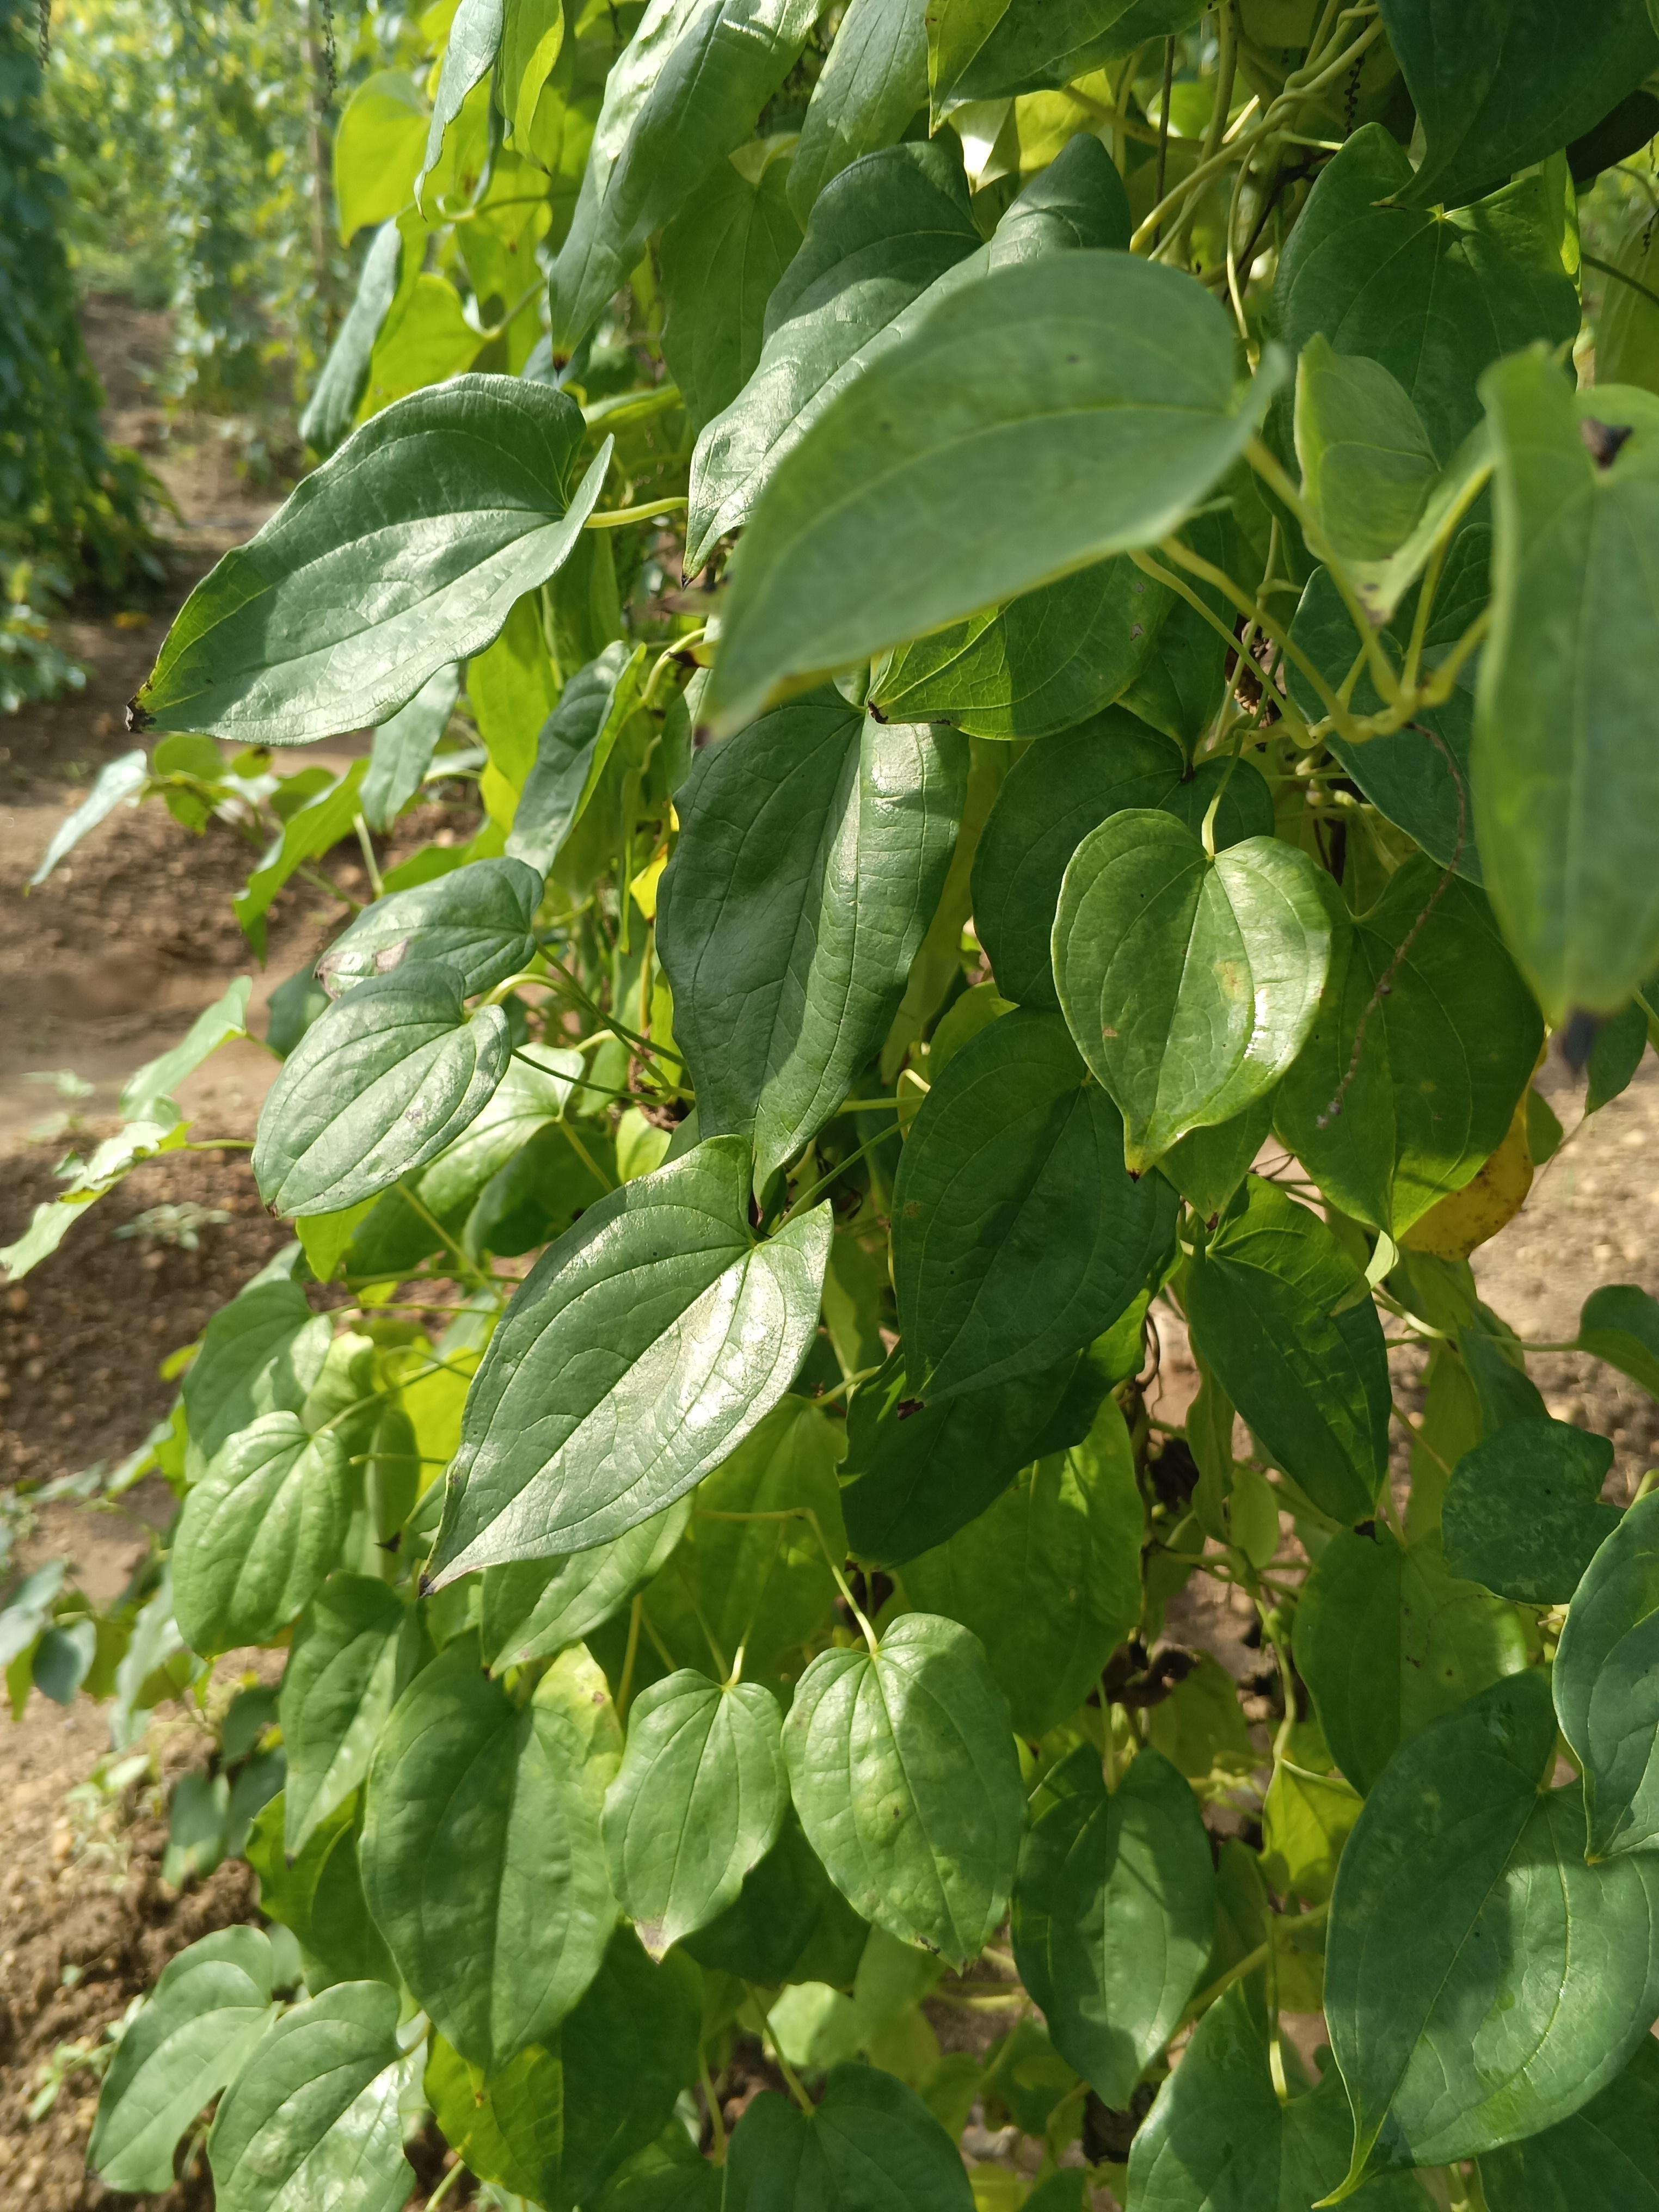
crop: yam
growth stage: vegetative
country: Nigeria
